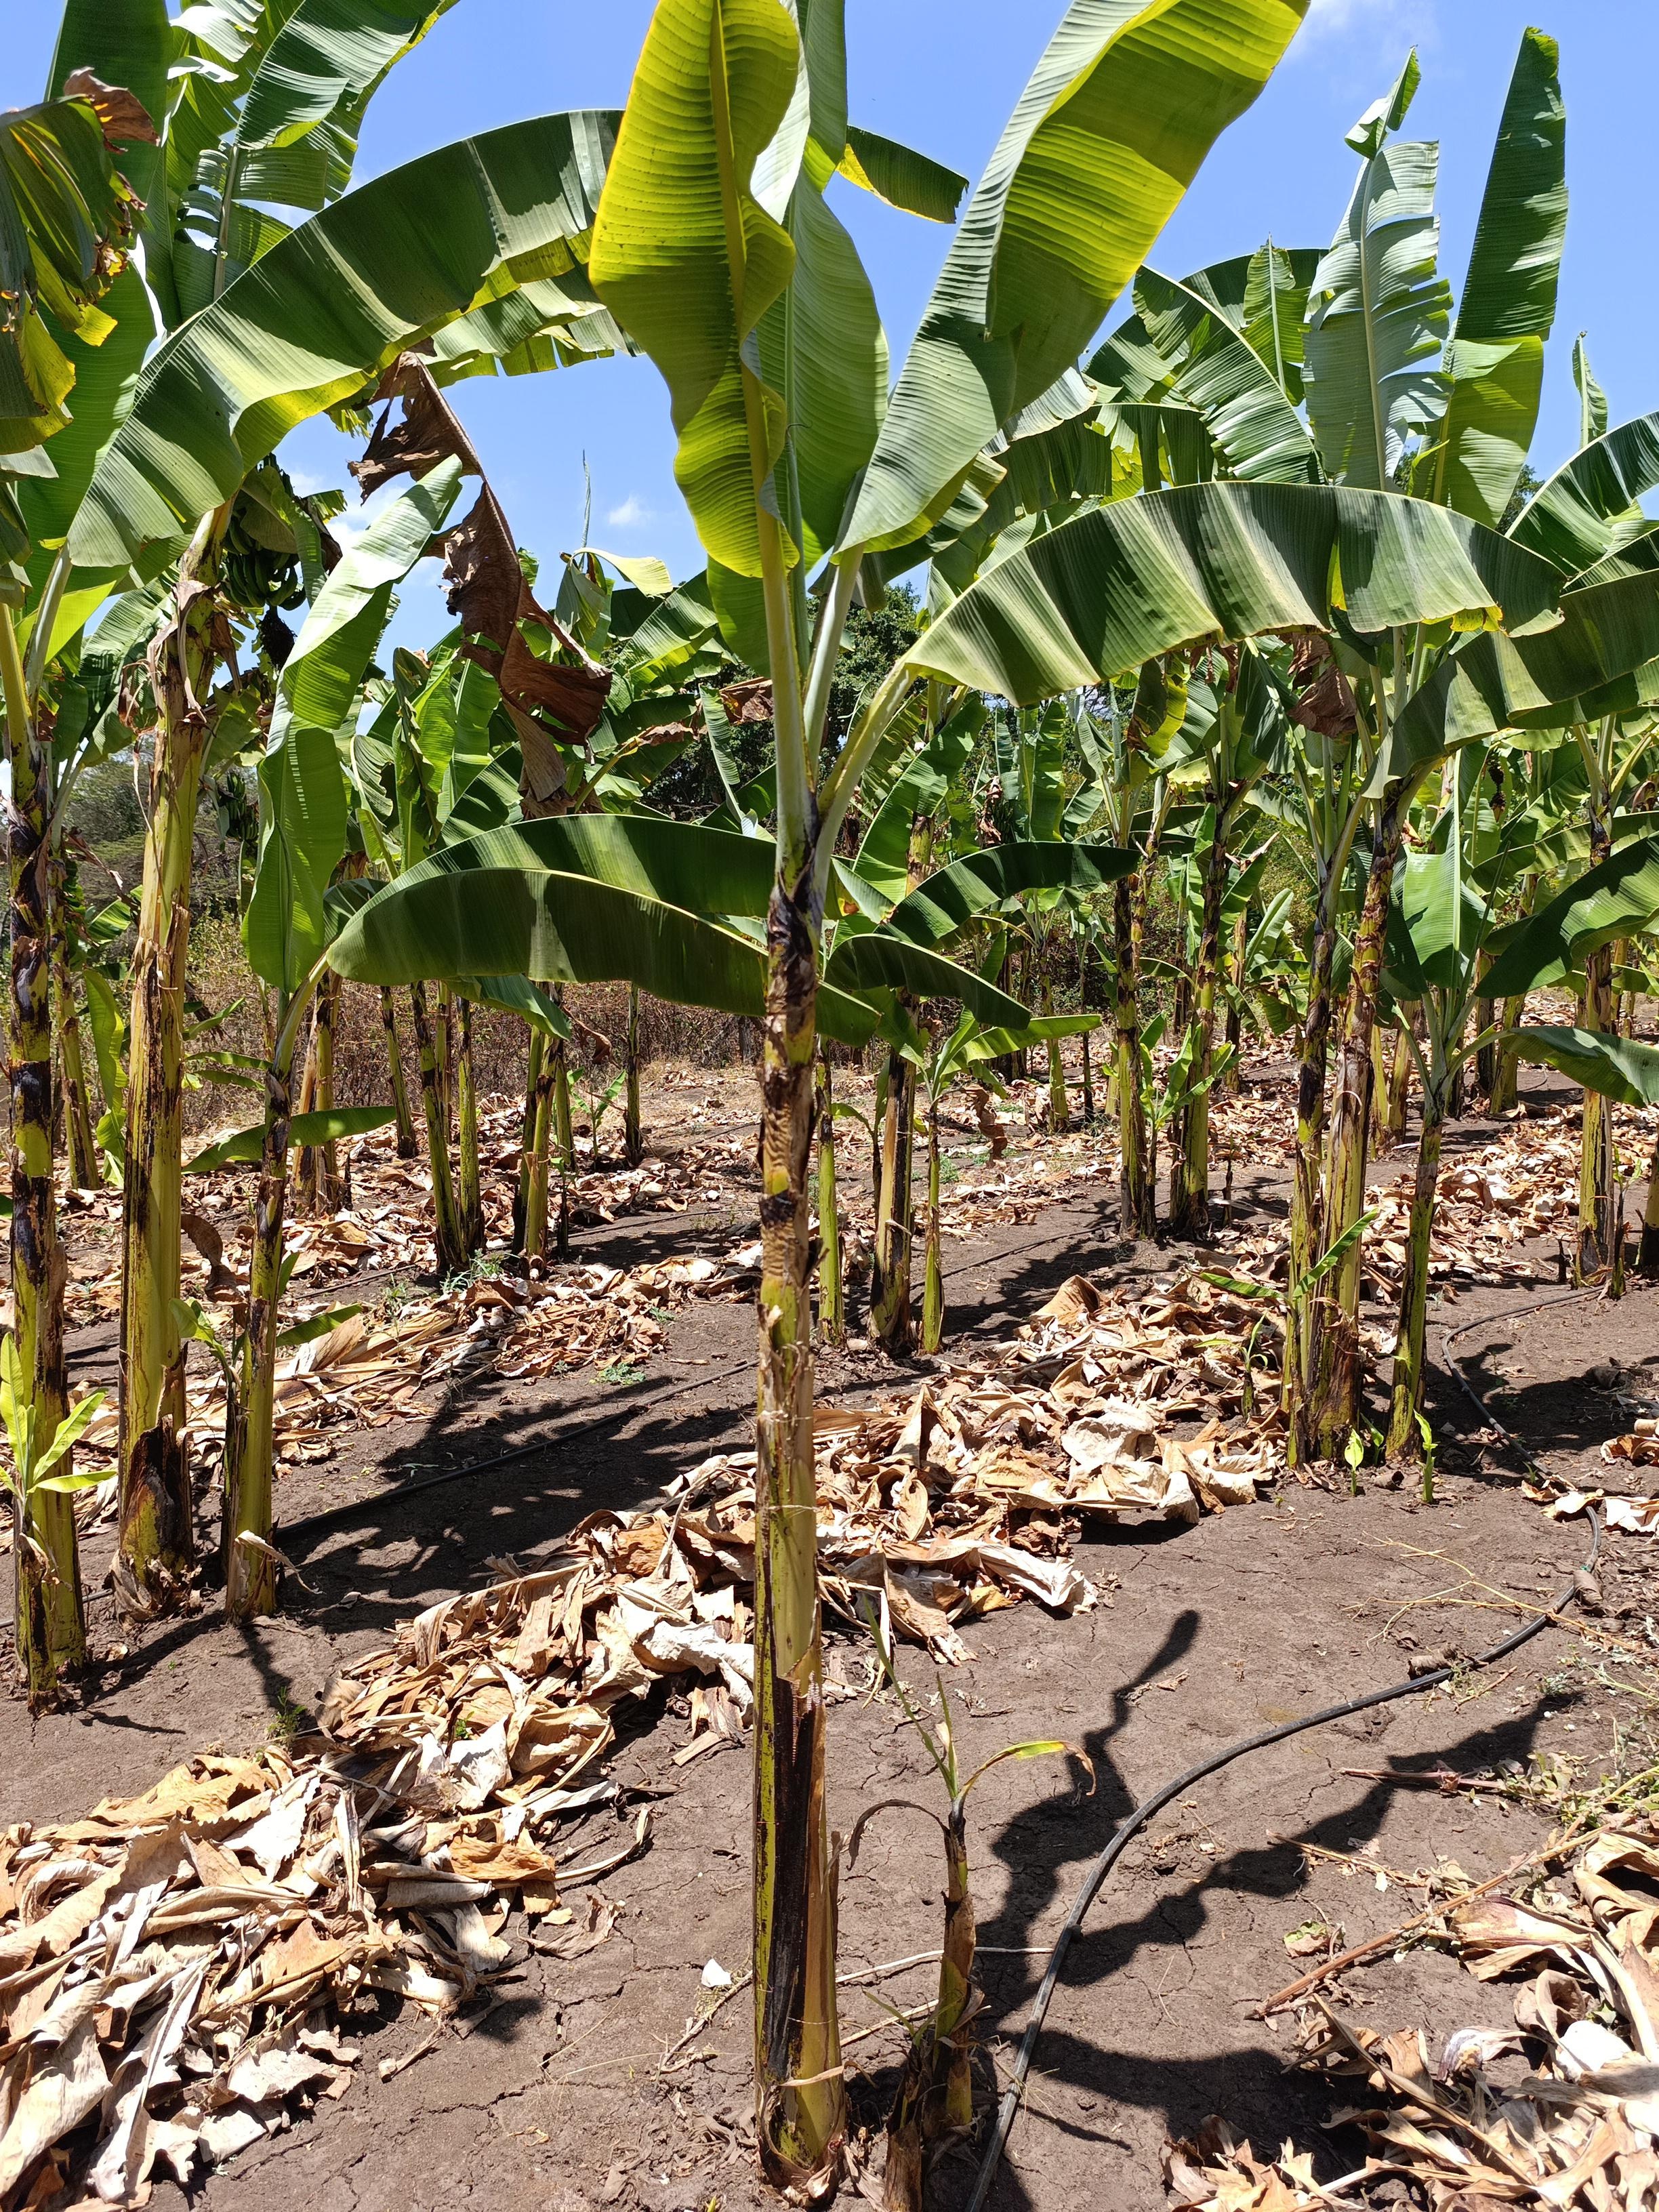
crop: banana
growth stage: vegetative
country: Tanzania
